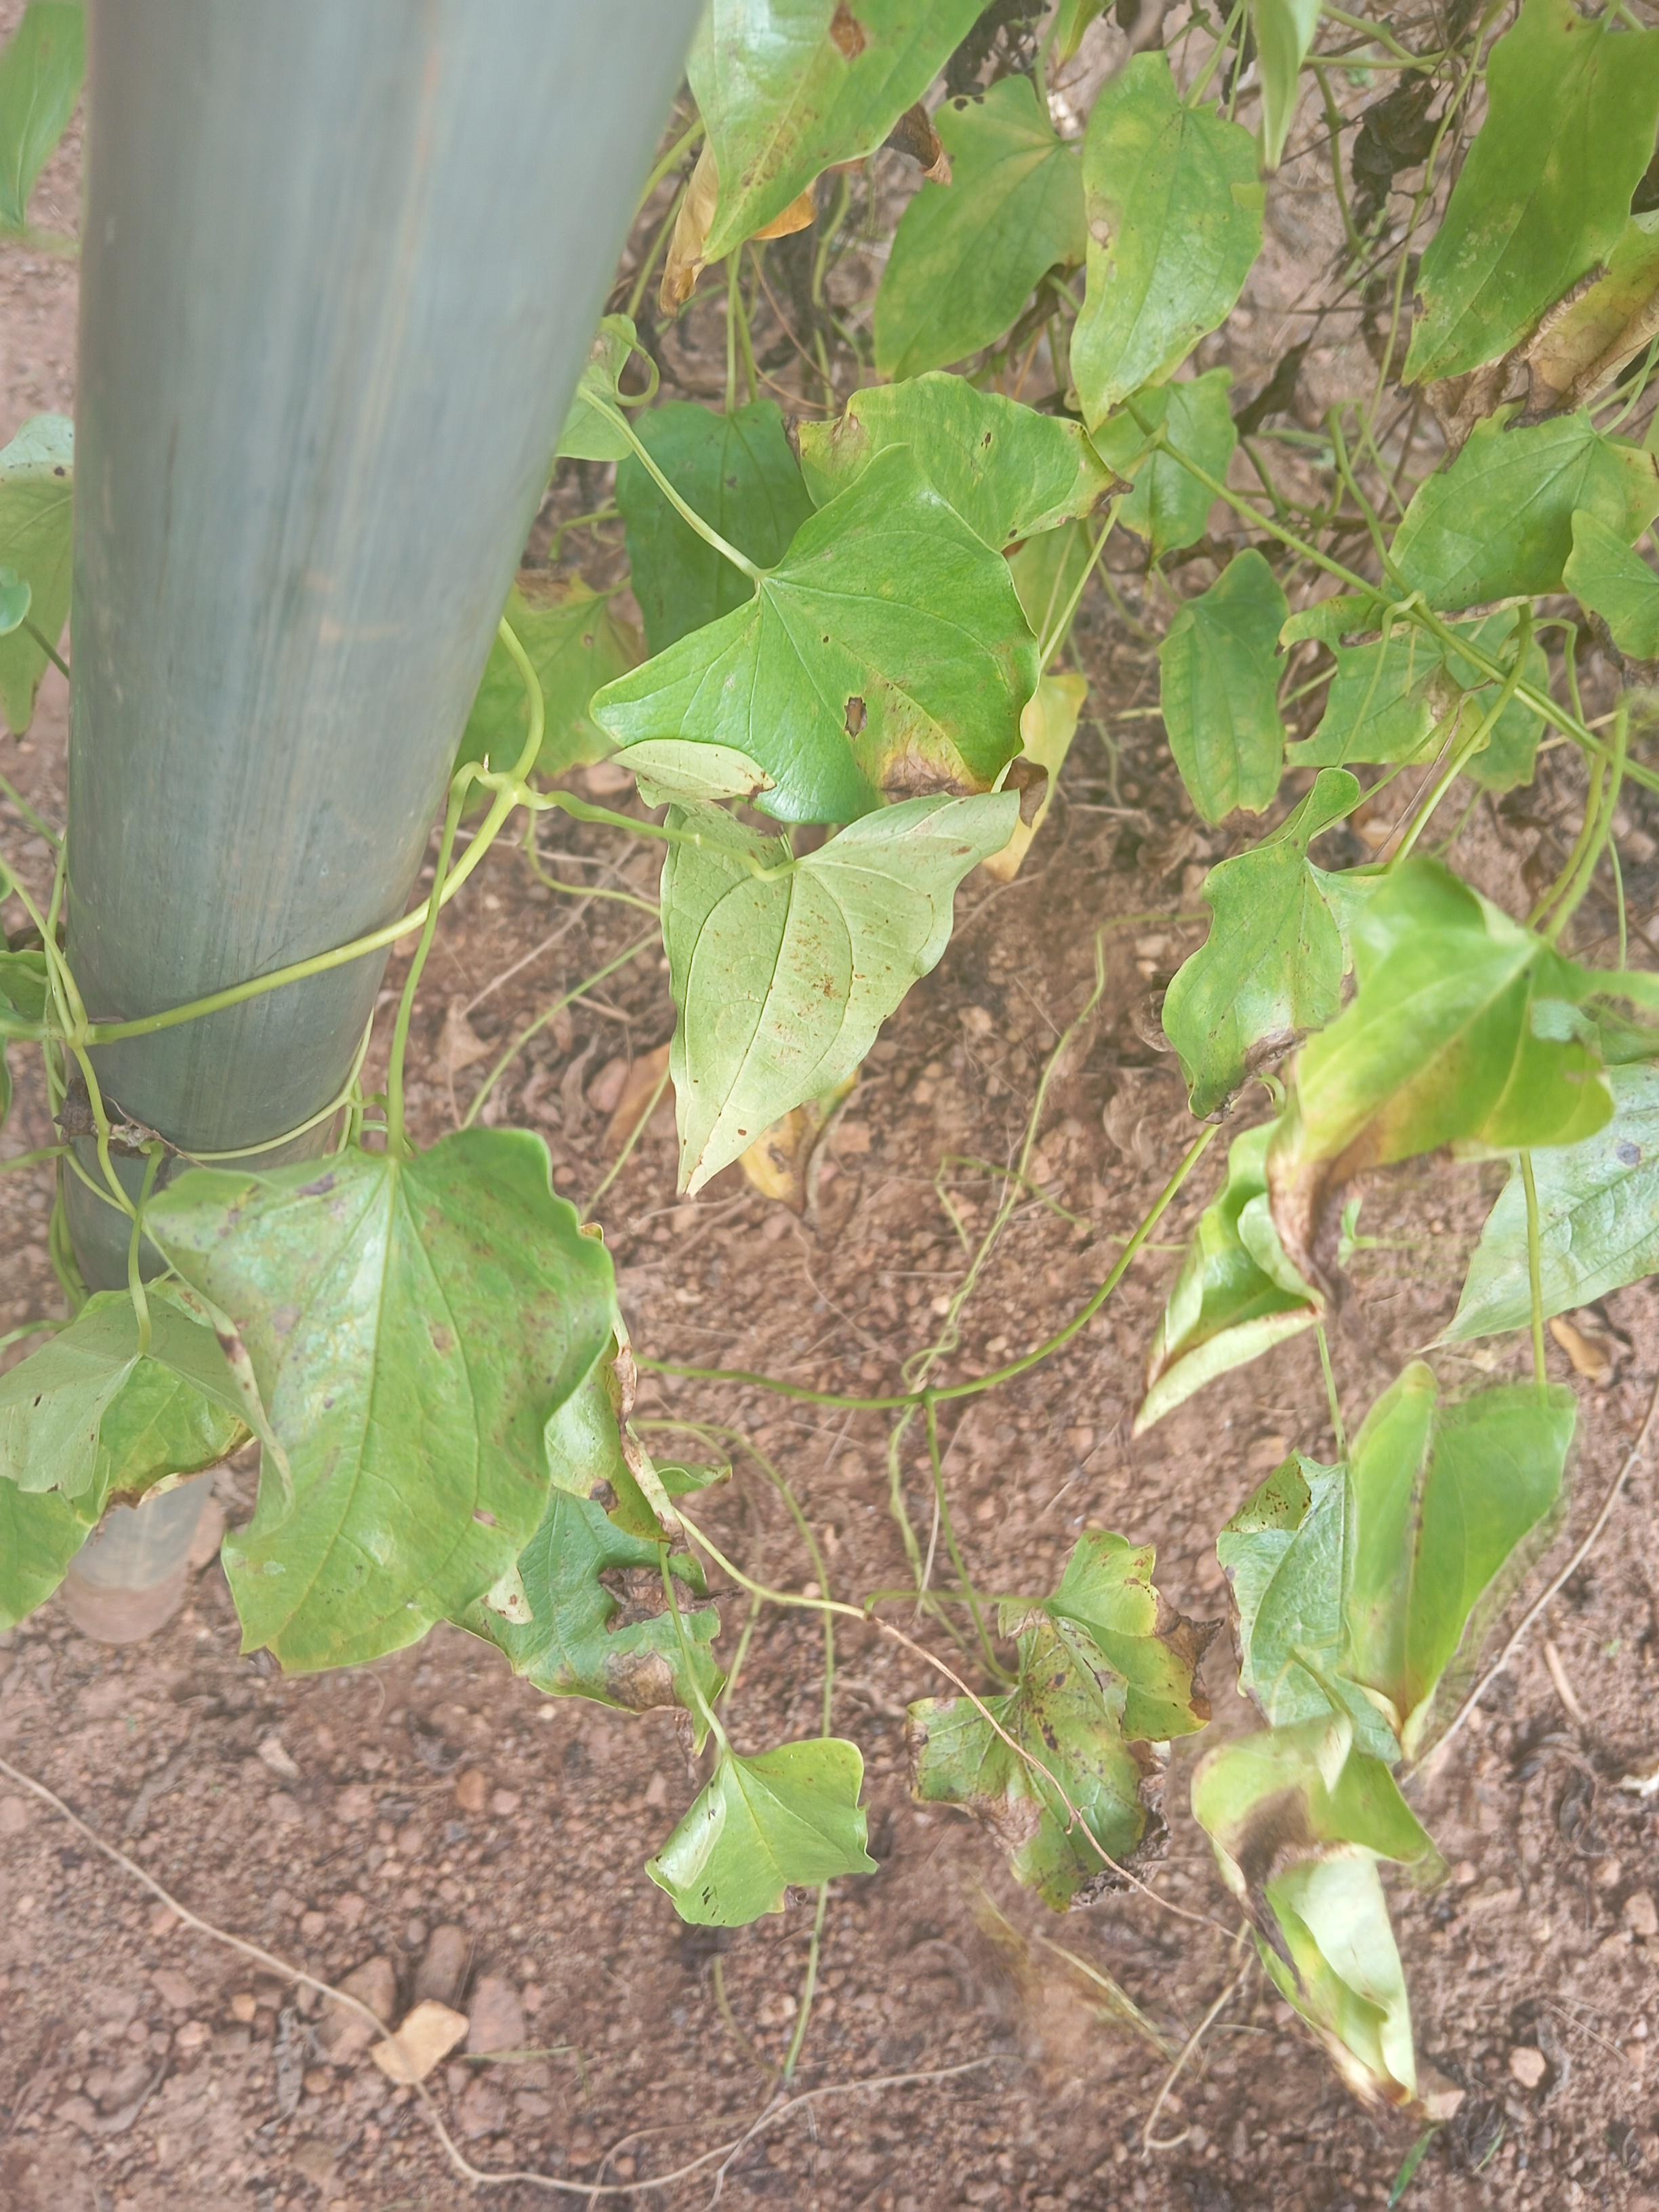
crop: yam
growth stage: maturity
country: Nigeria
